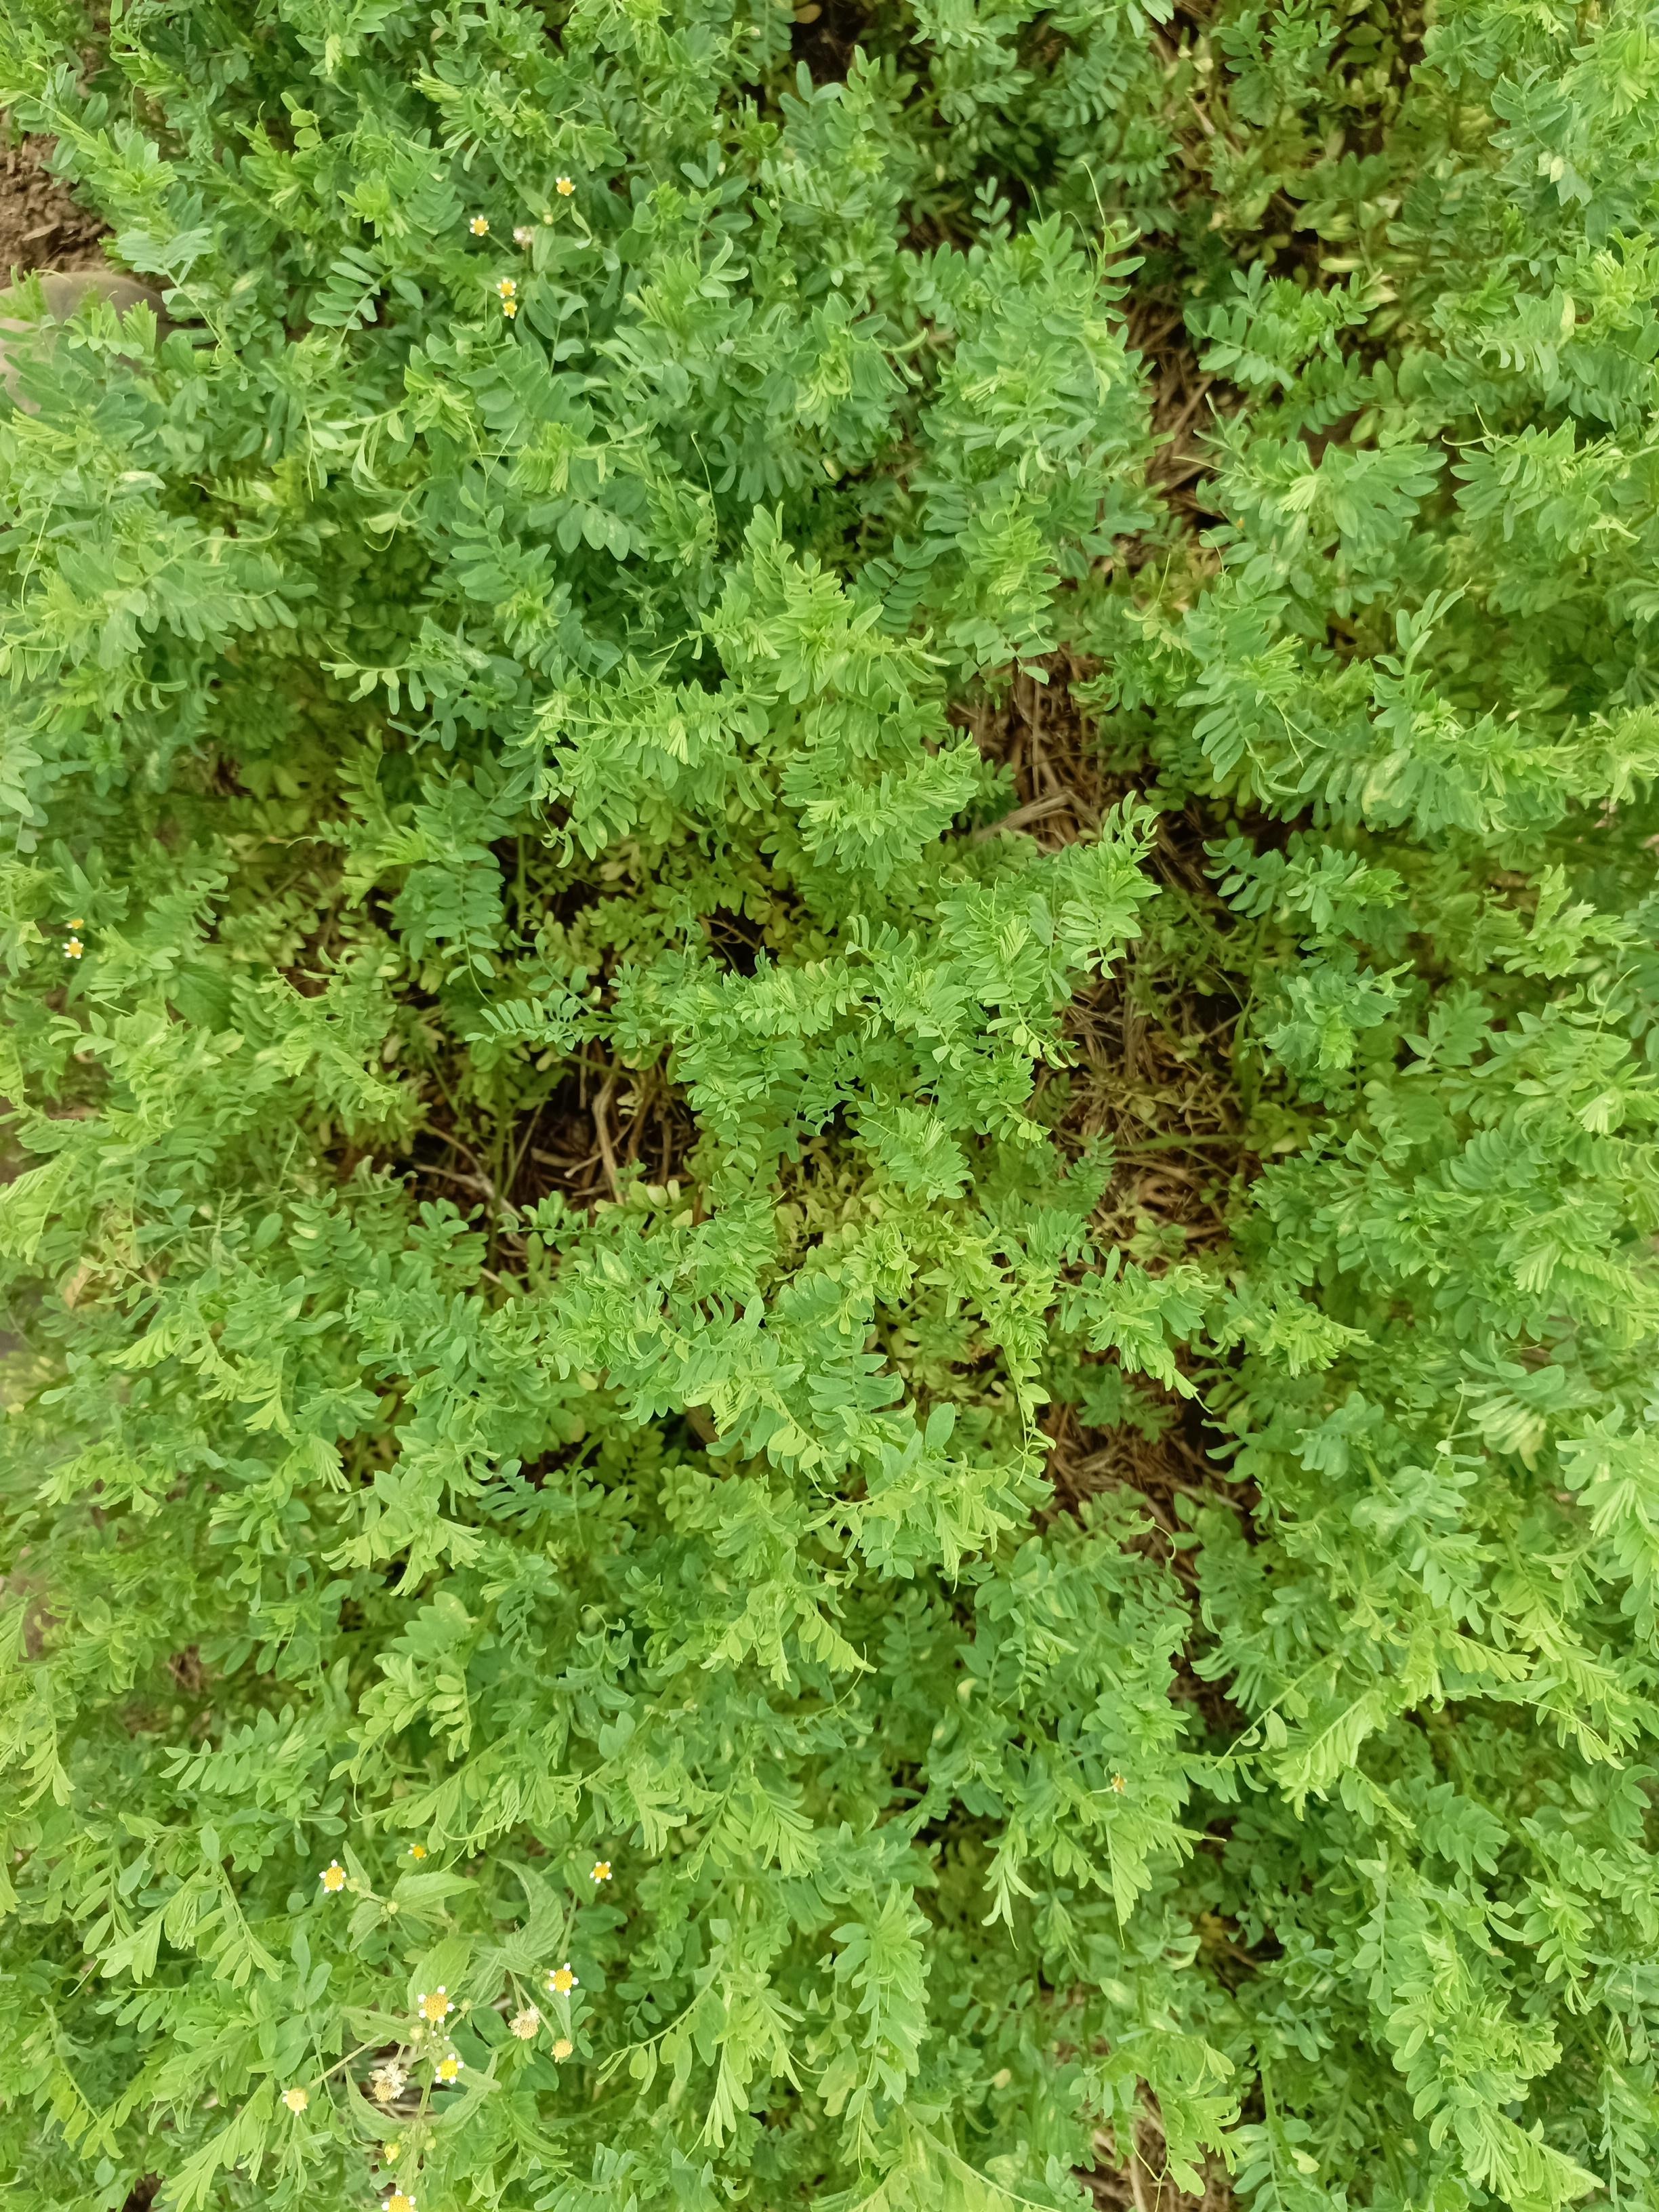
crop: lentil
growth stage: vegetative
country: Tanzania
